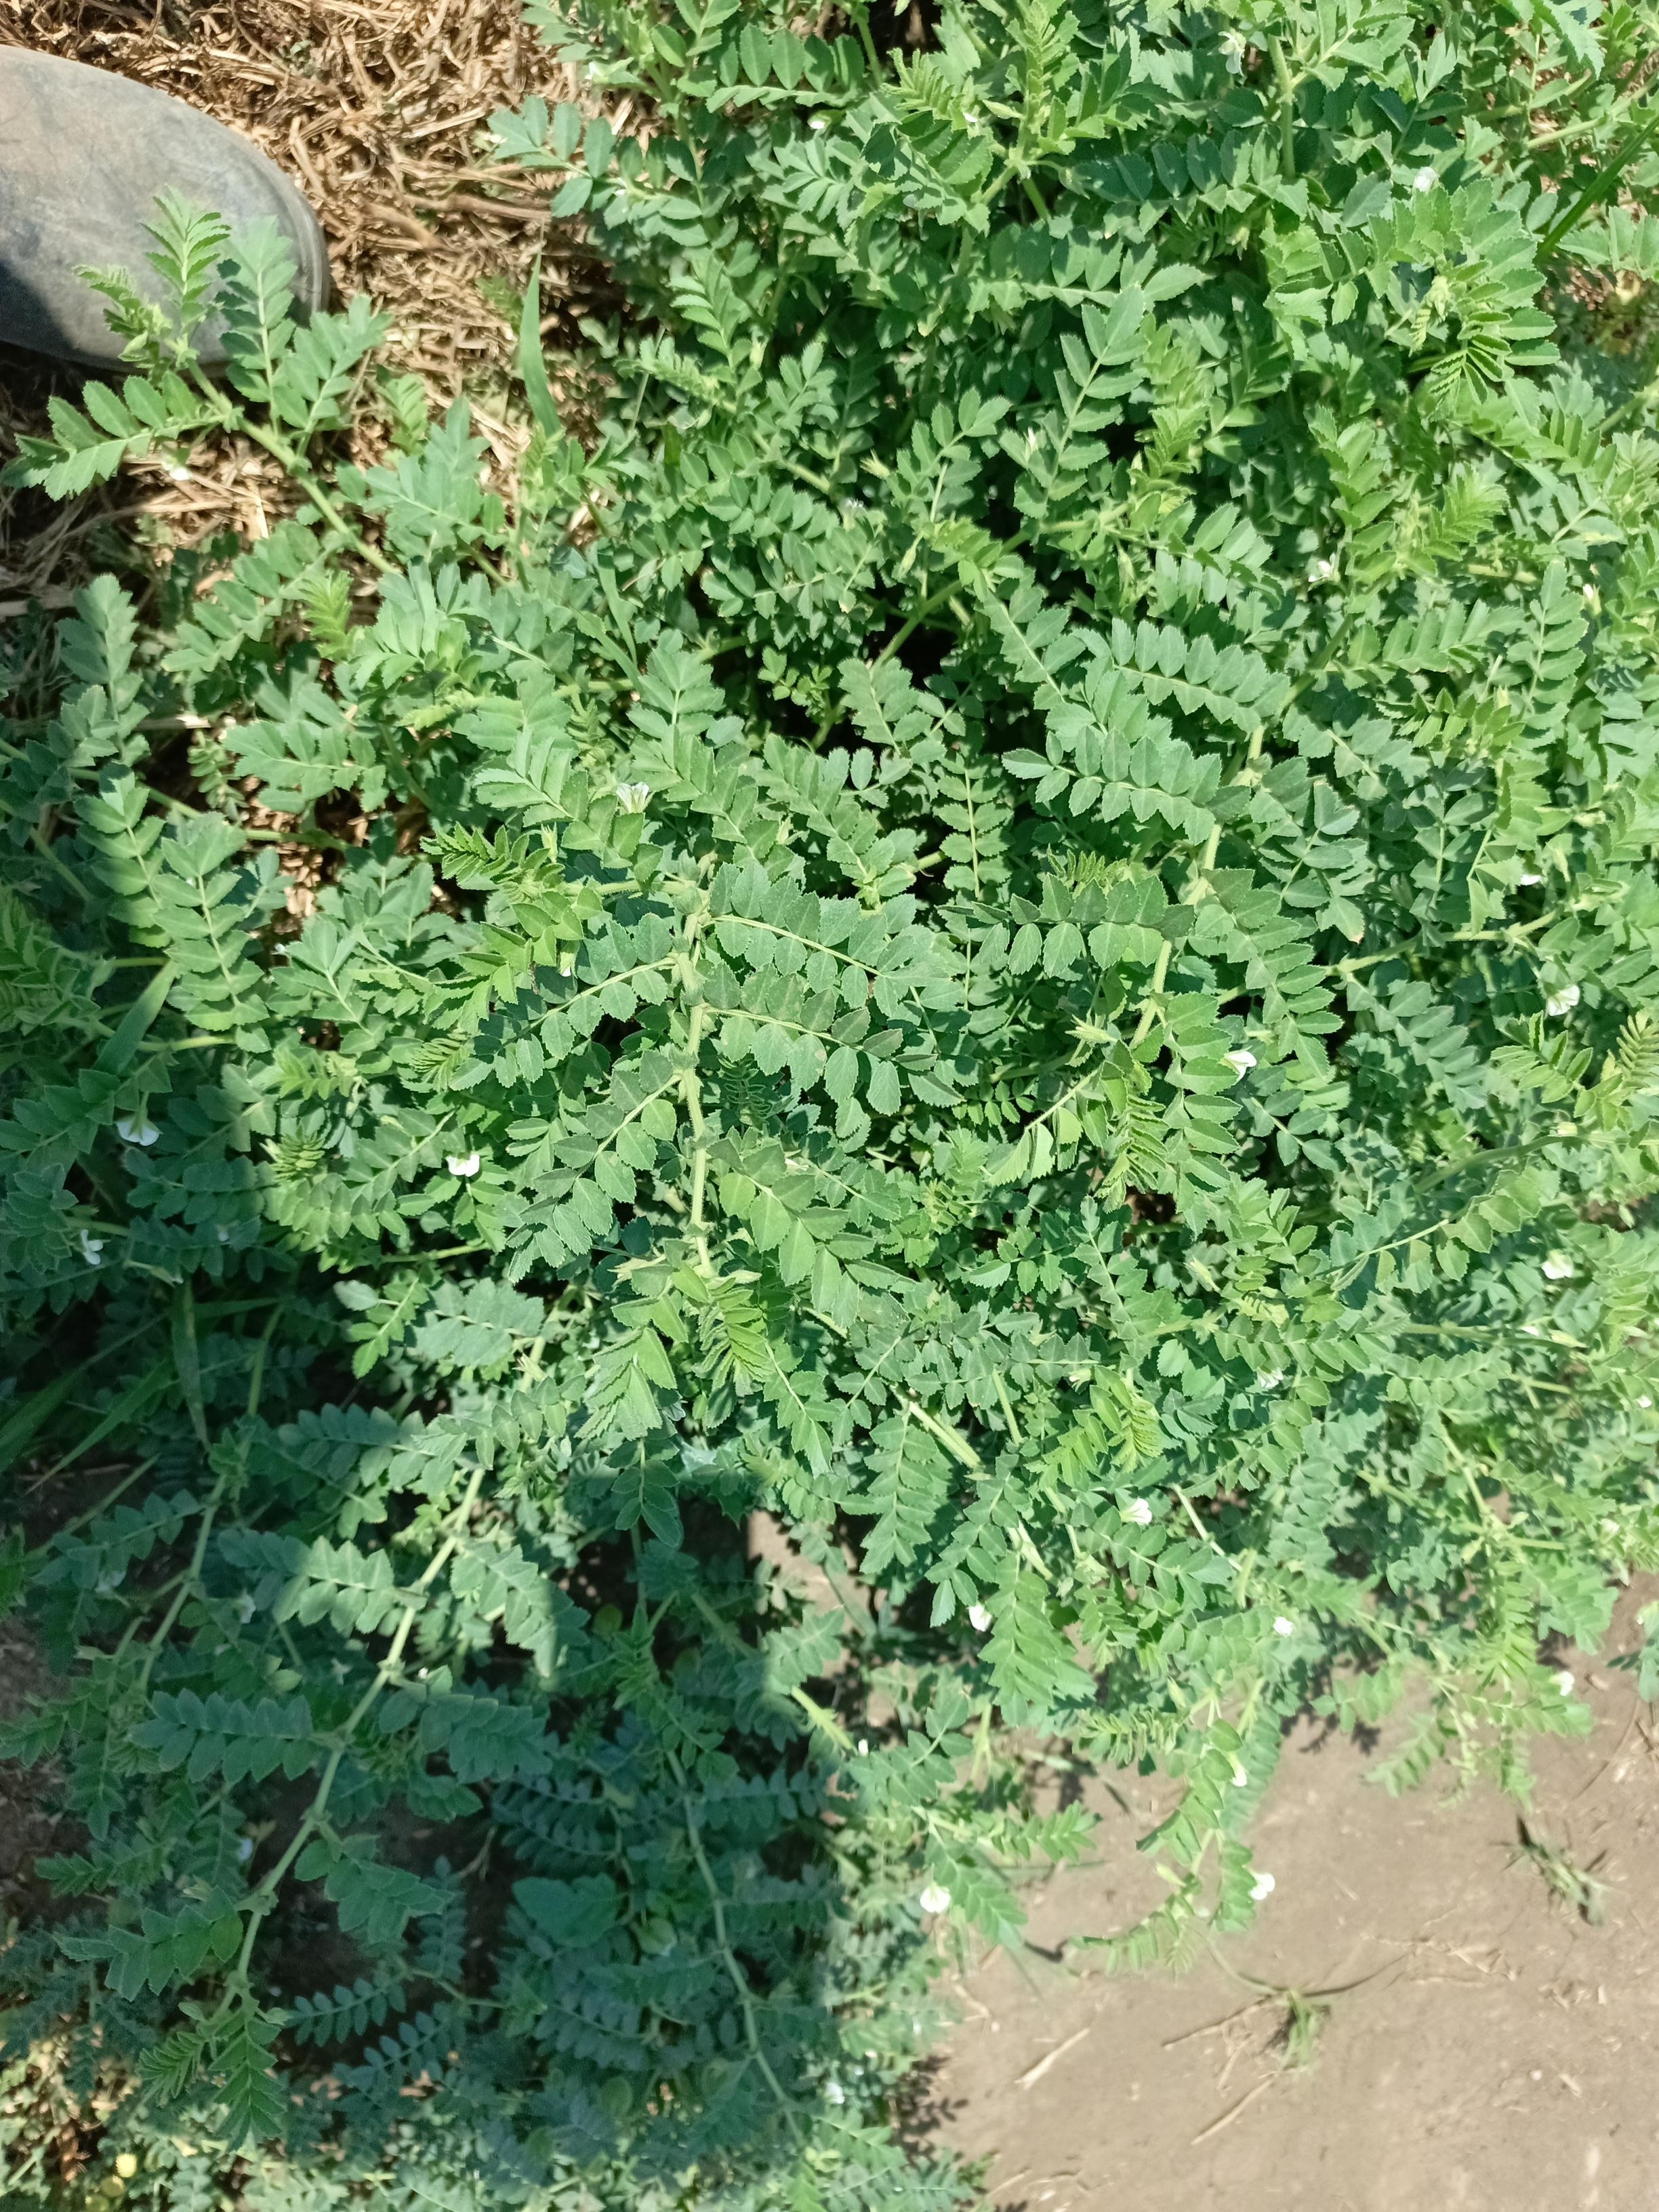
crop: chickpea
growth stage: development pod
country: Tanzania
